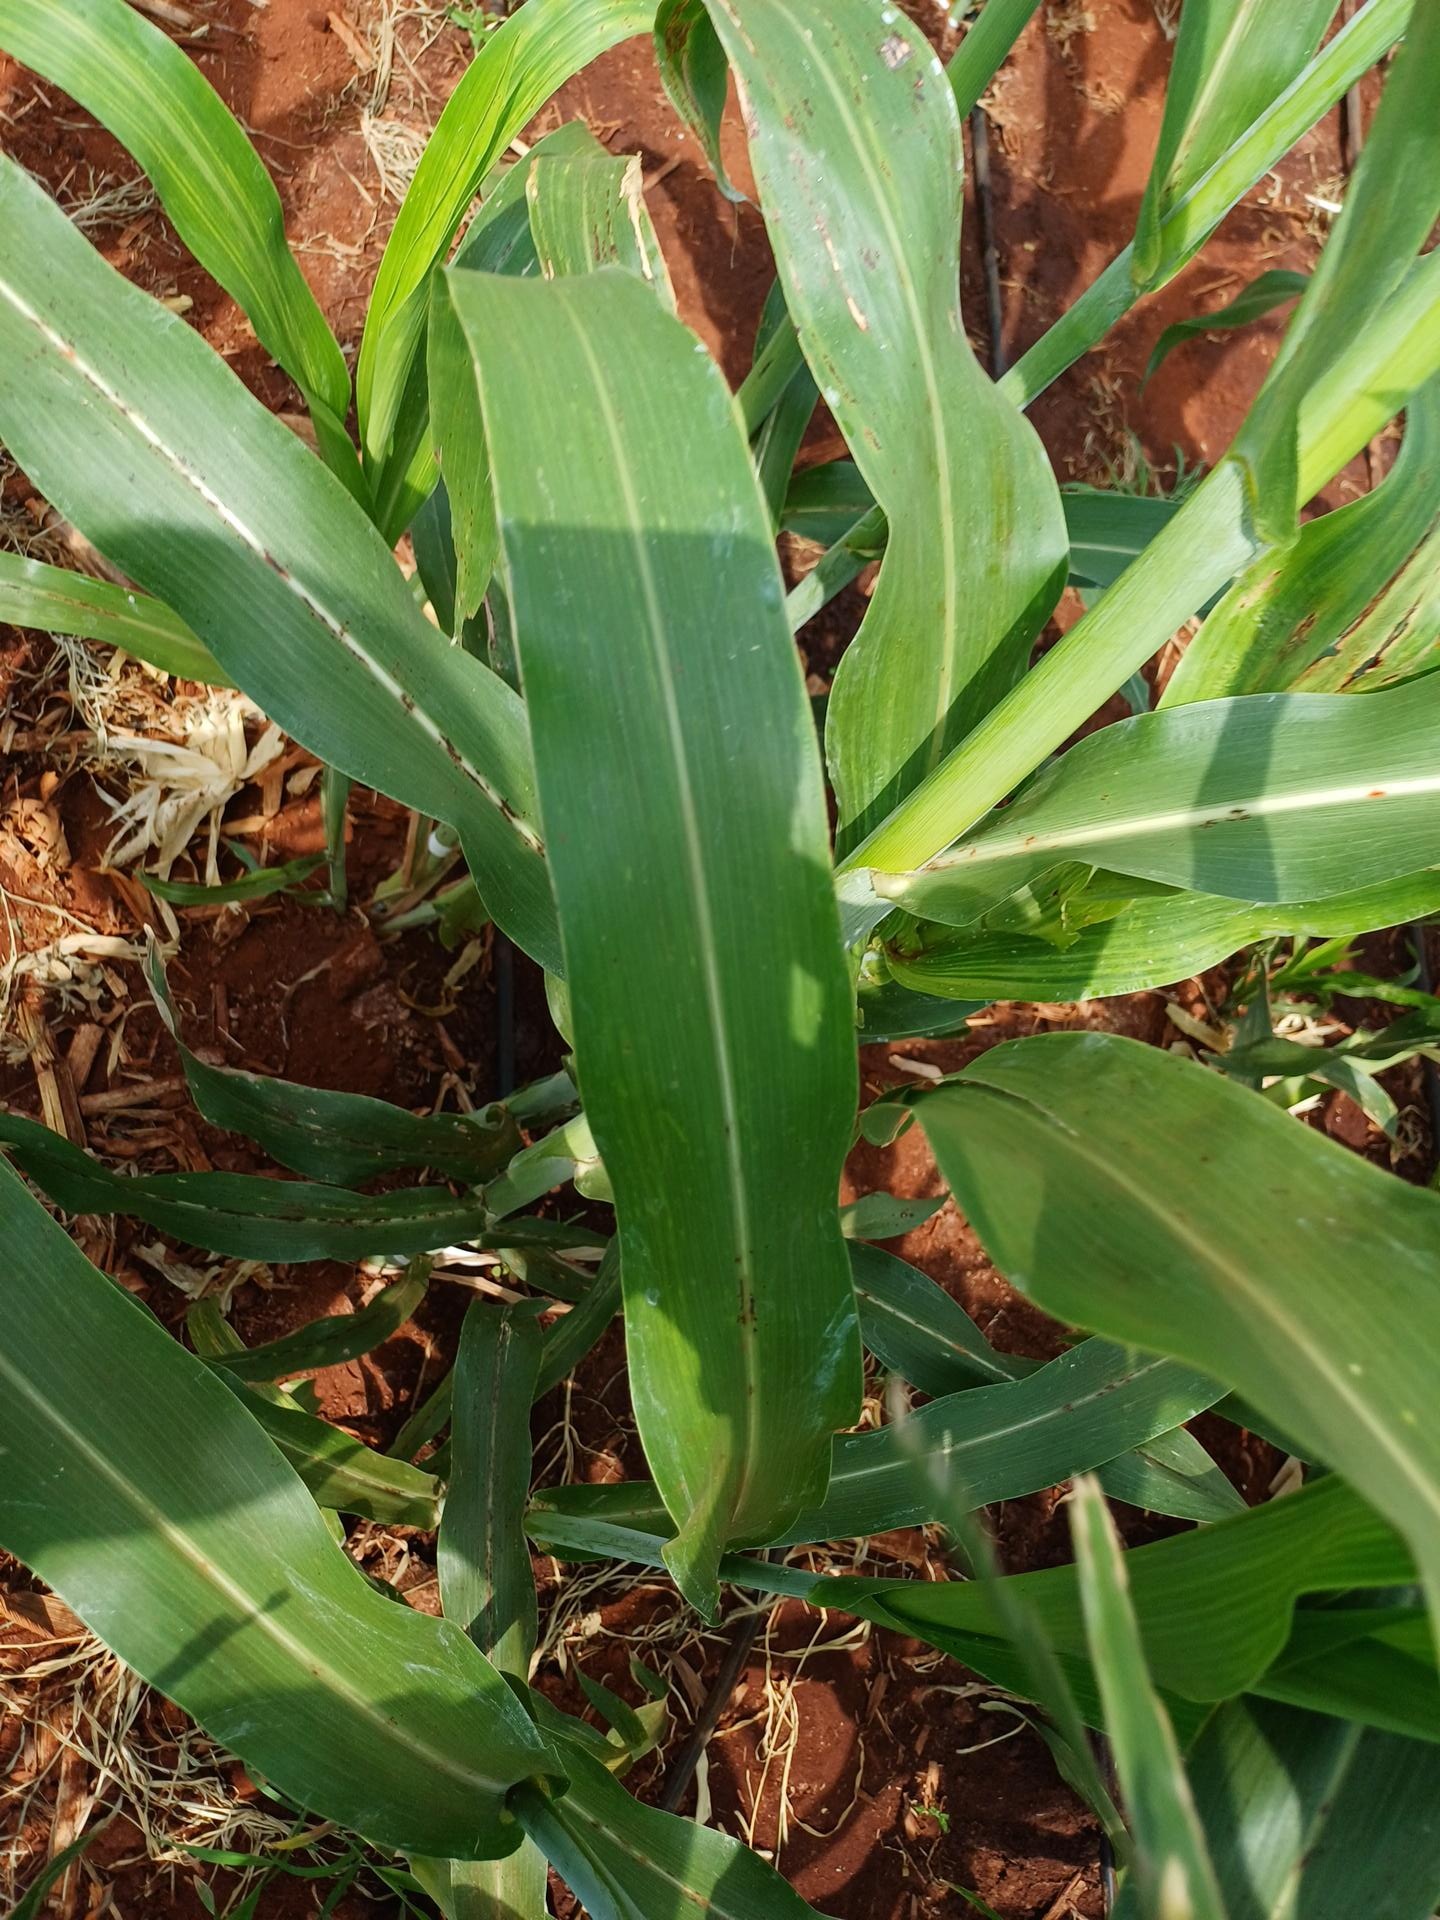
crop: sorghum
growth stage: vegetative
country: Kenya
